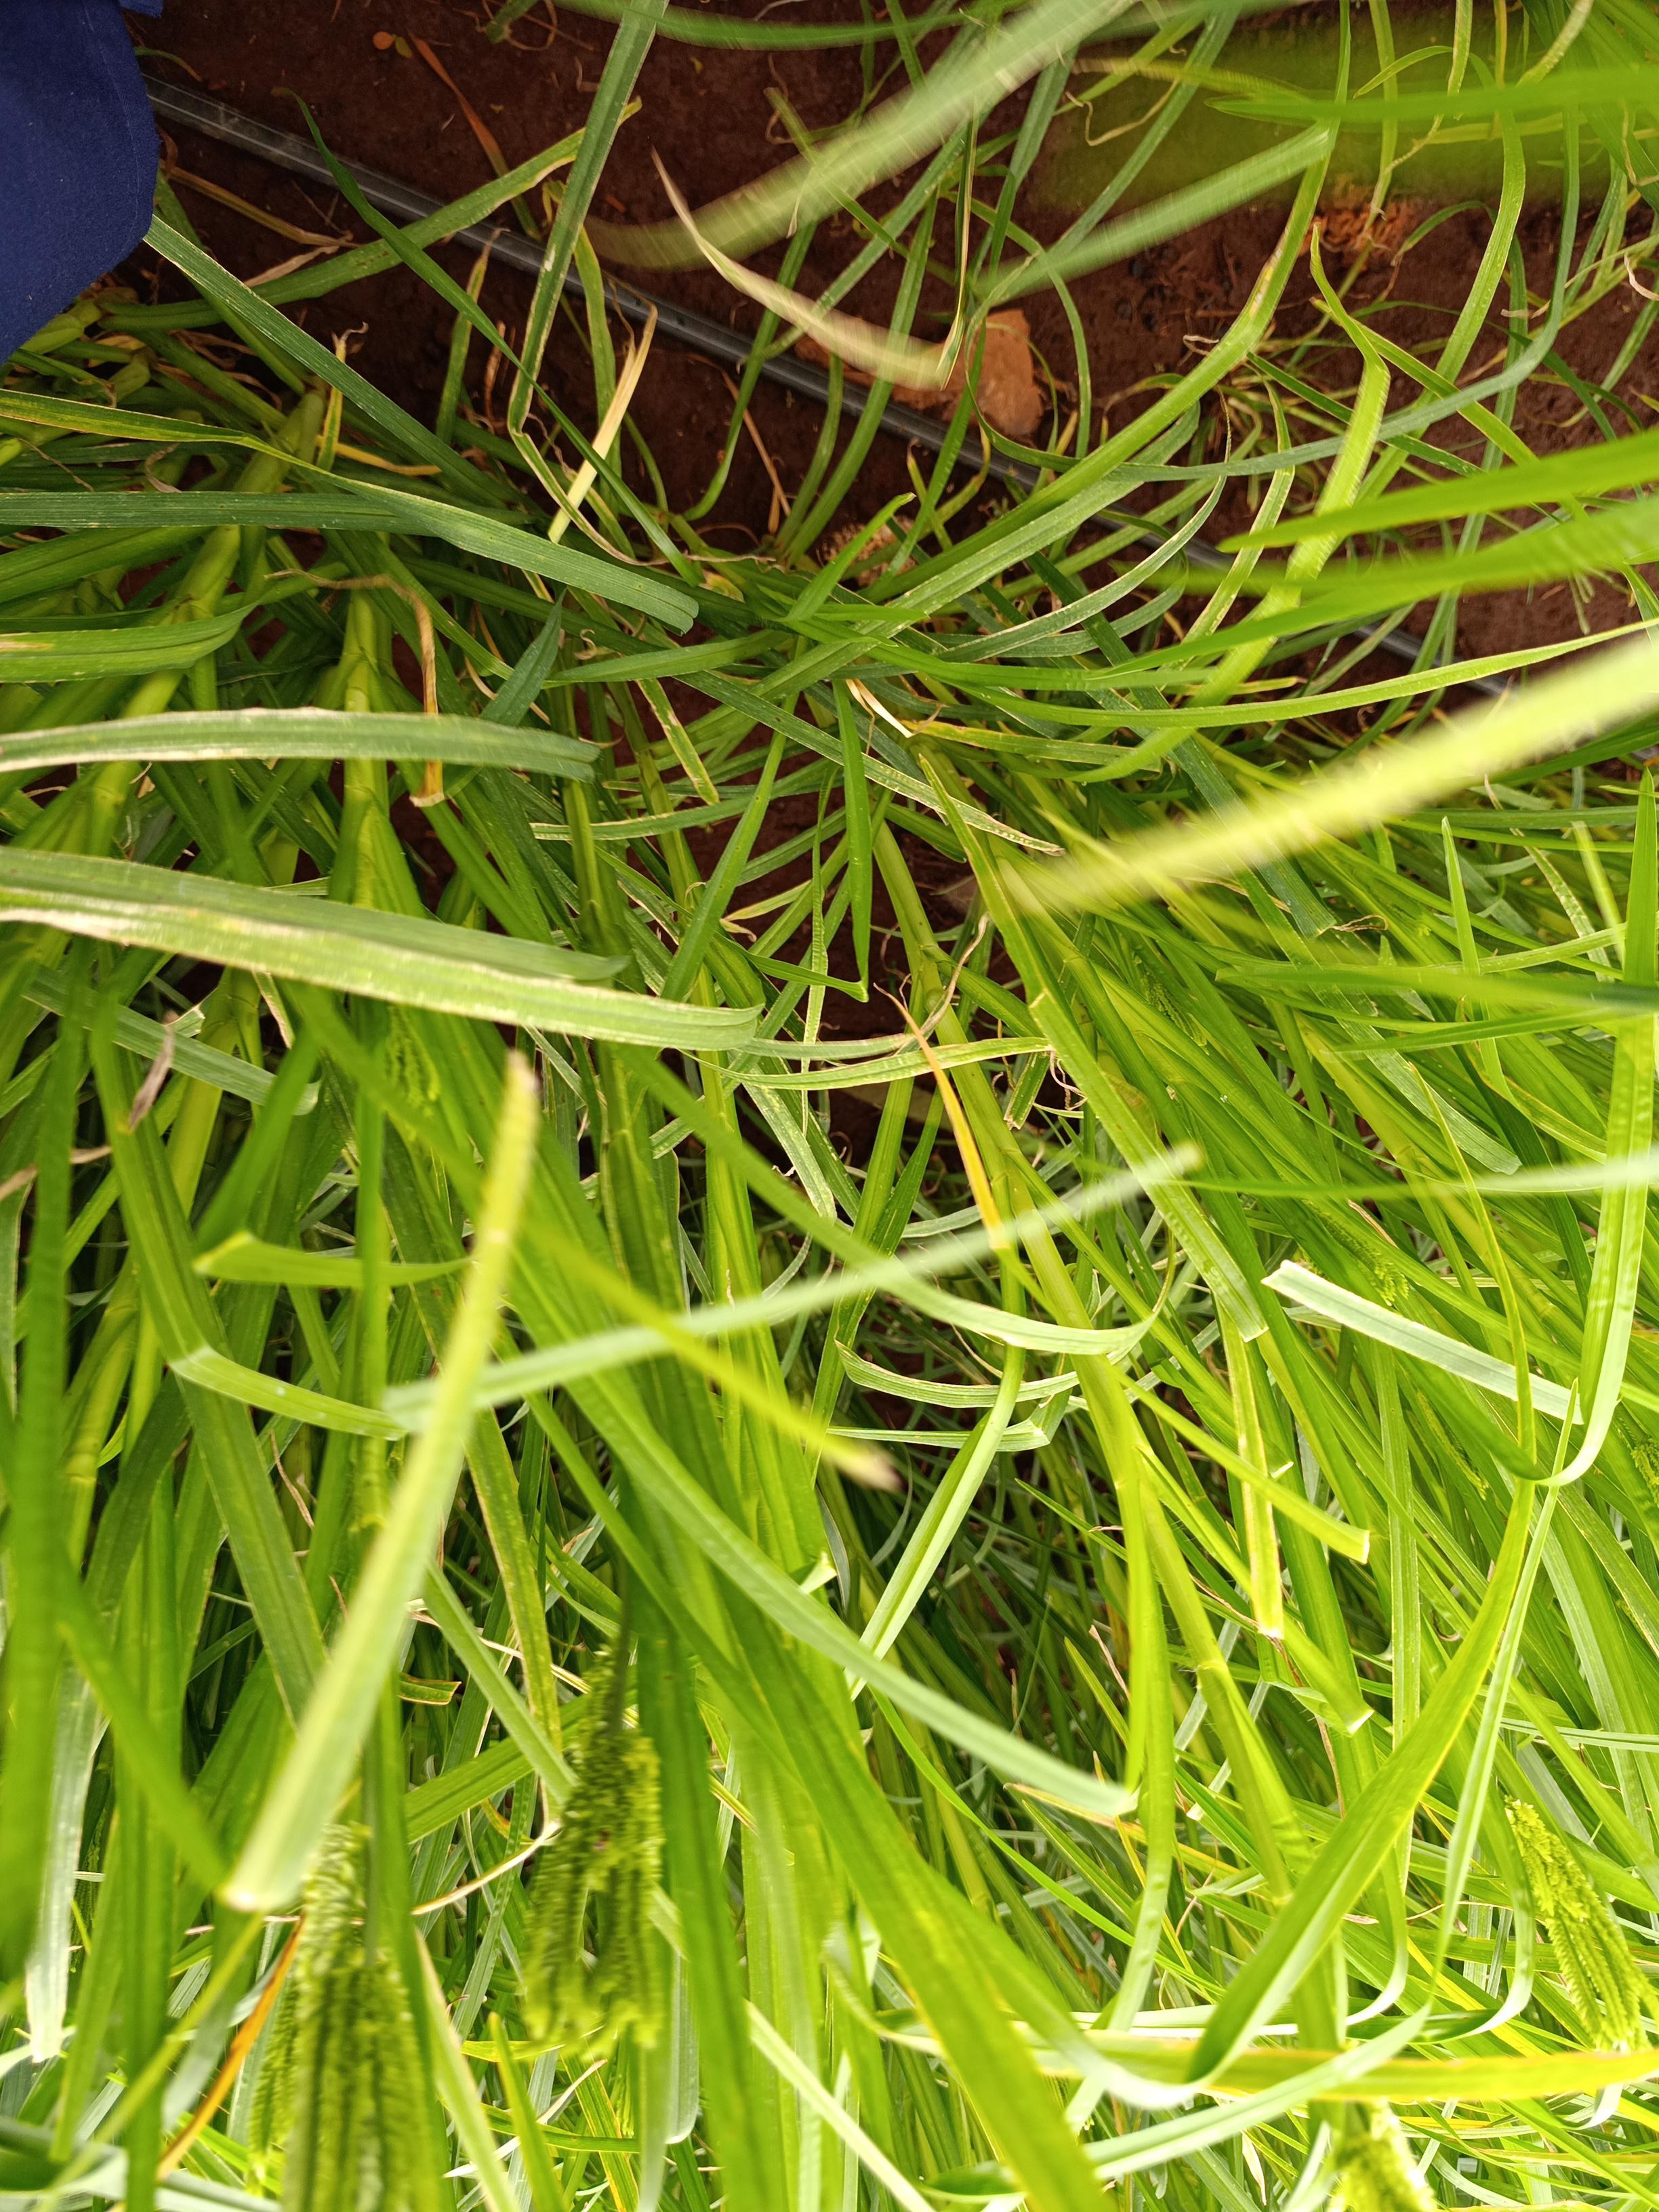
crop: finger millet
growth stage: heading tuber
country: Kenya
